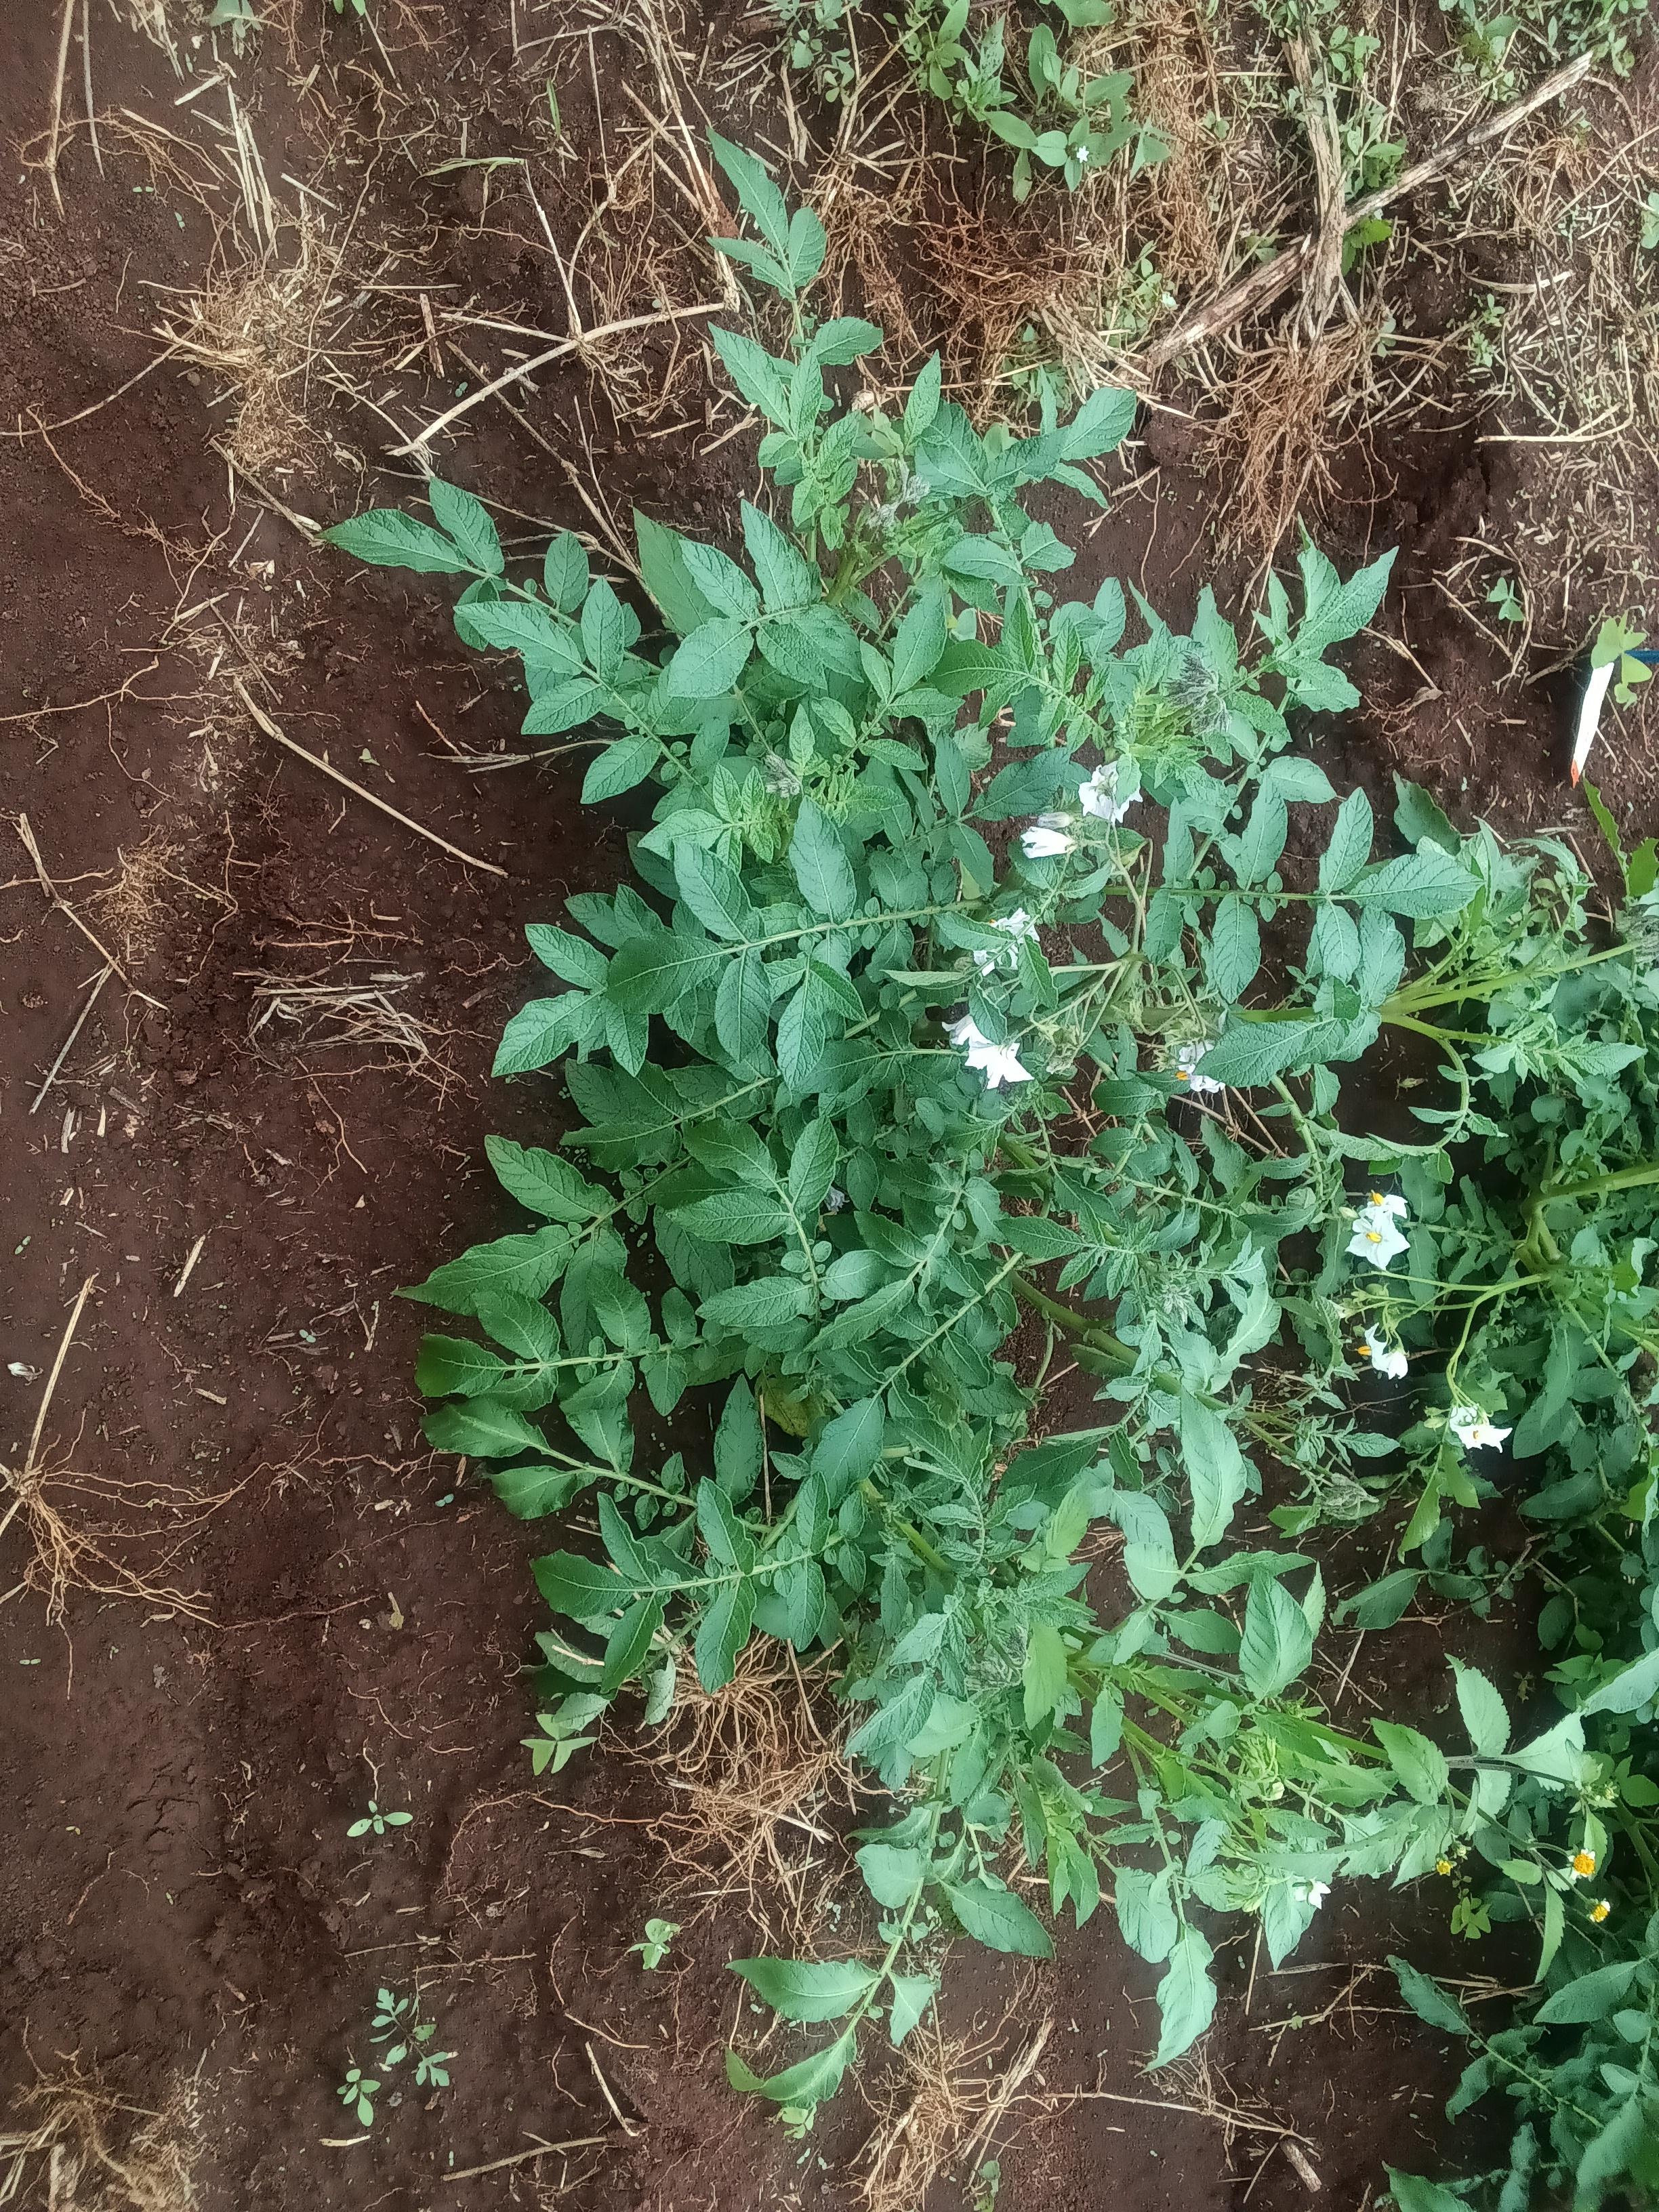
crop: potato
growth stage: flowering
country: Kenya
